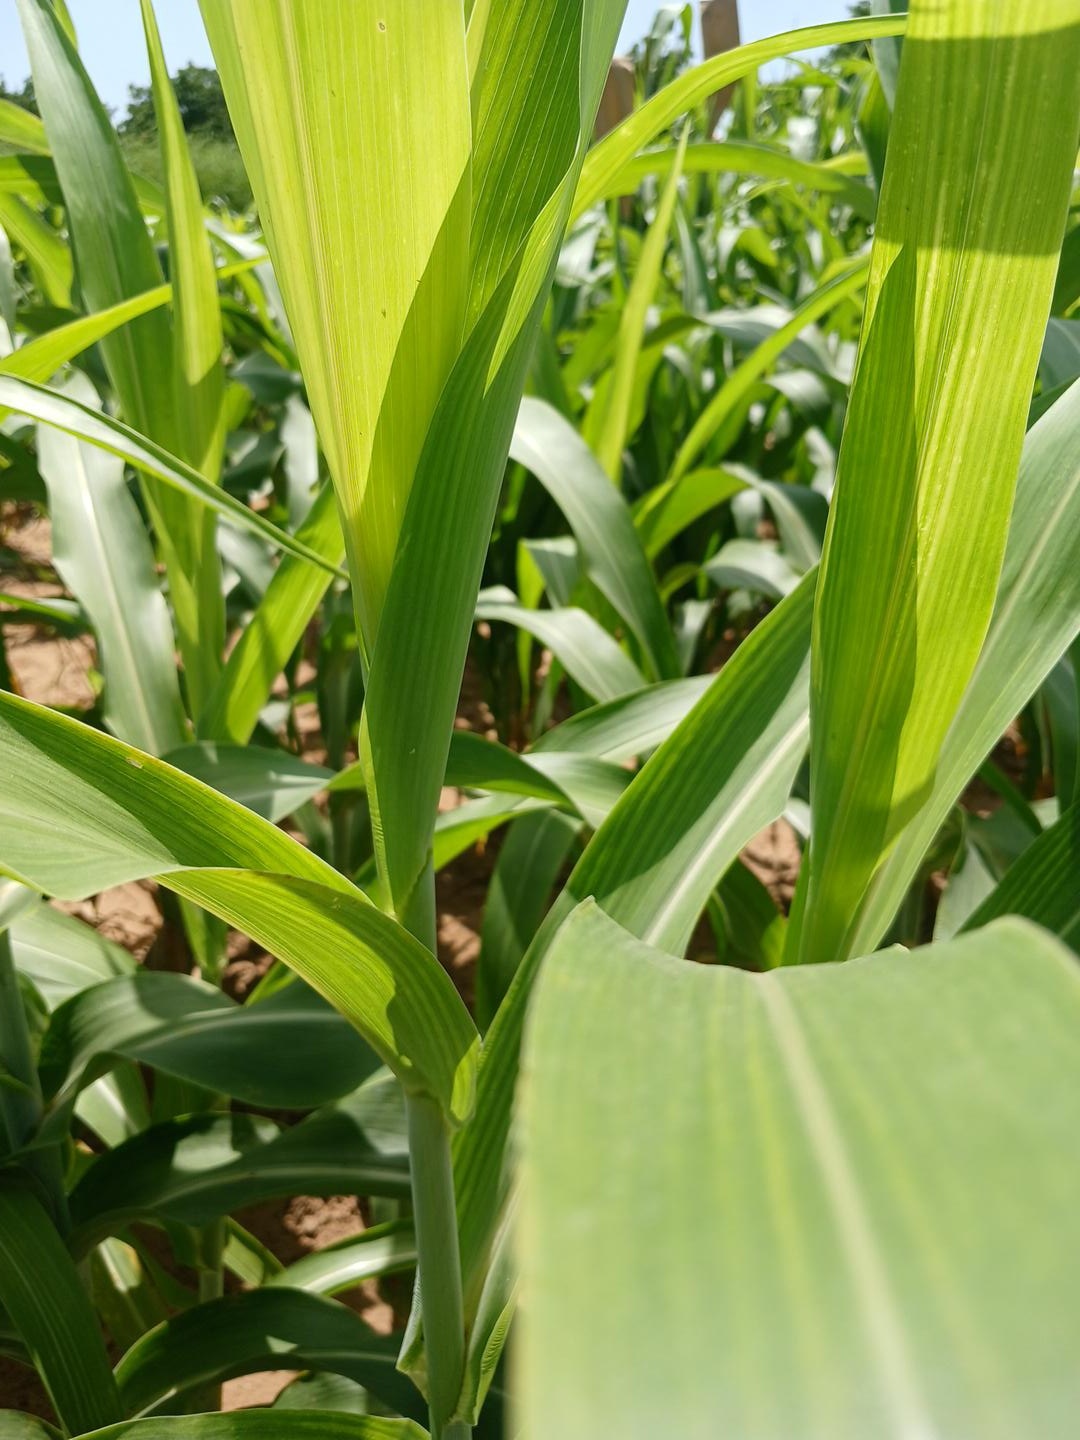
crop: sorghum
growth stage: vegetative
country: Senegal
